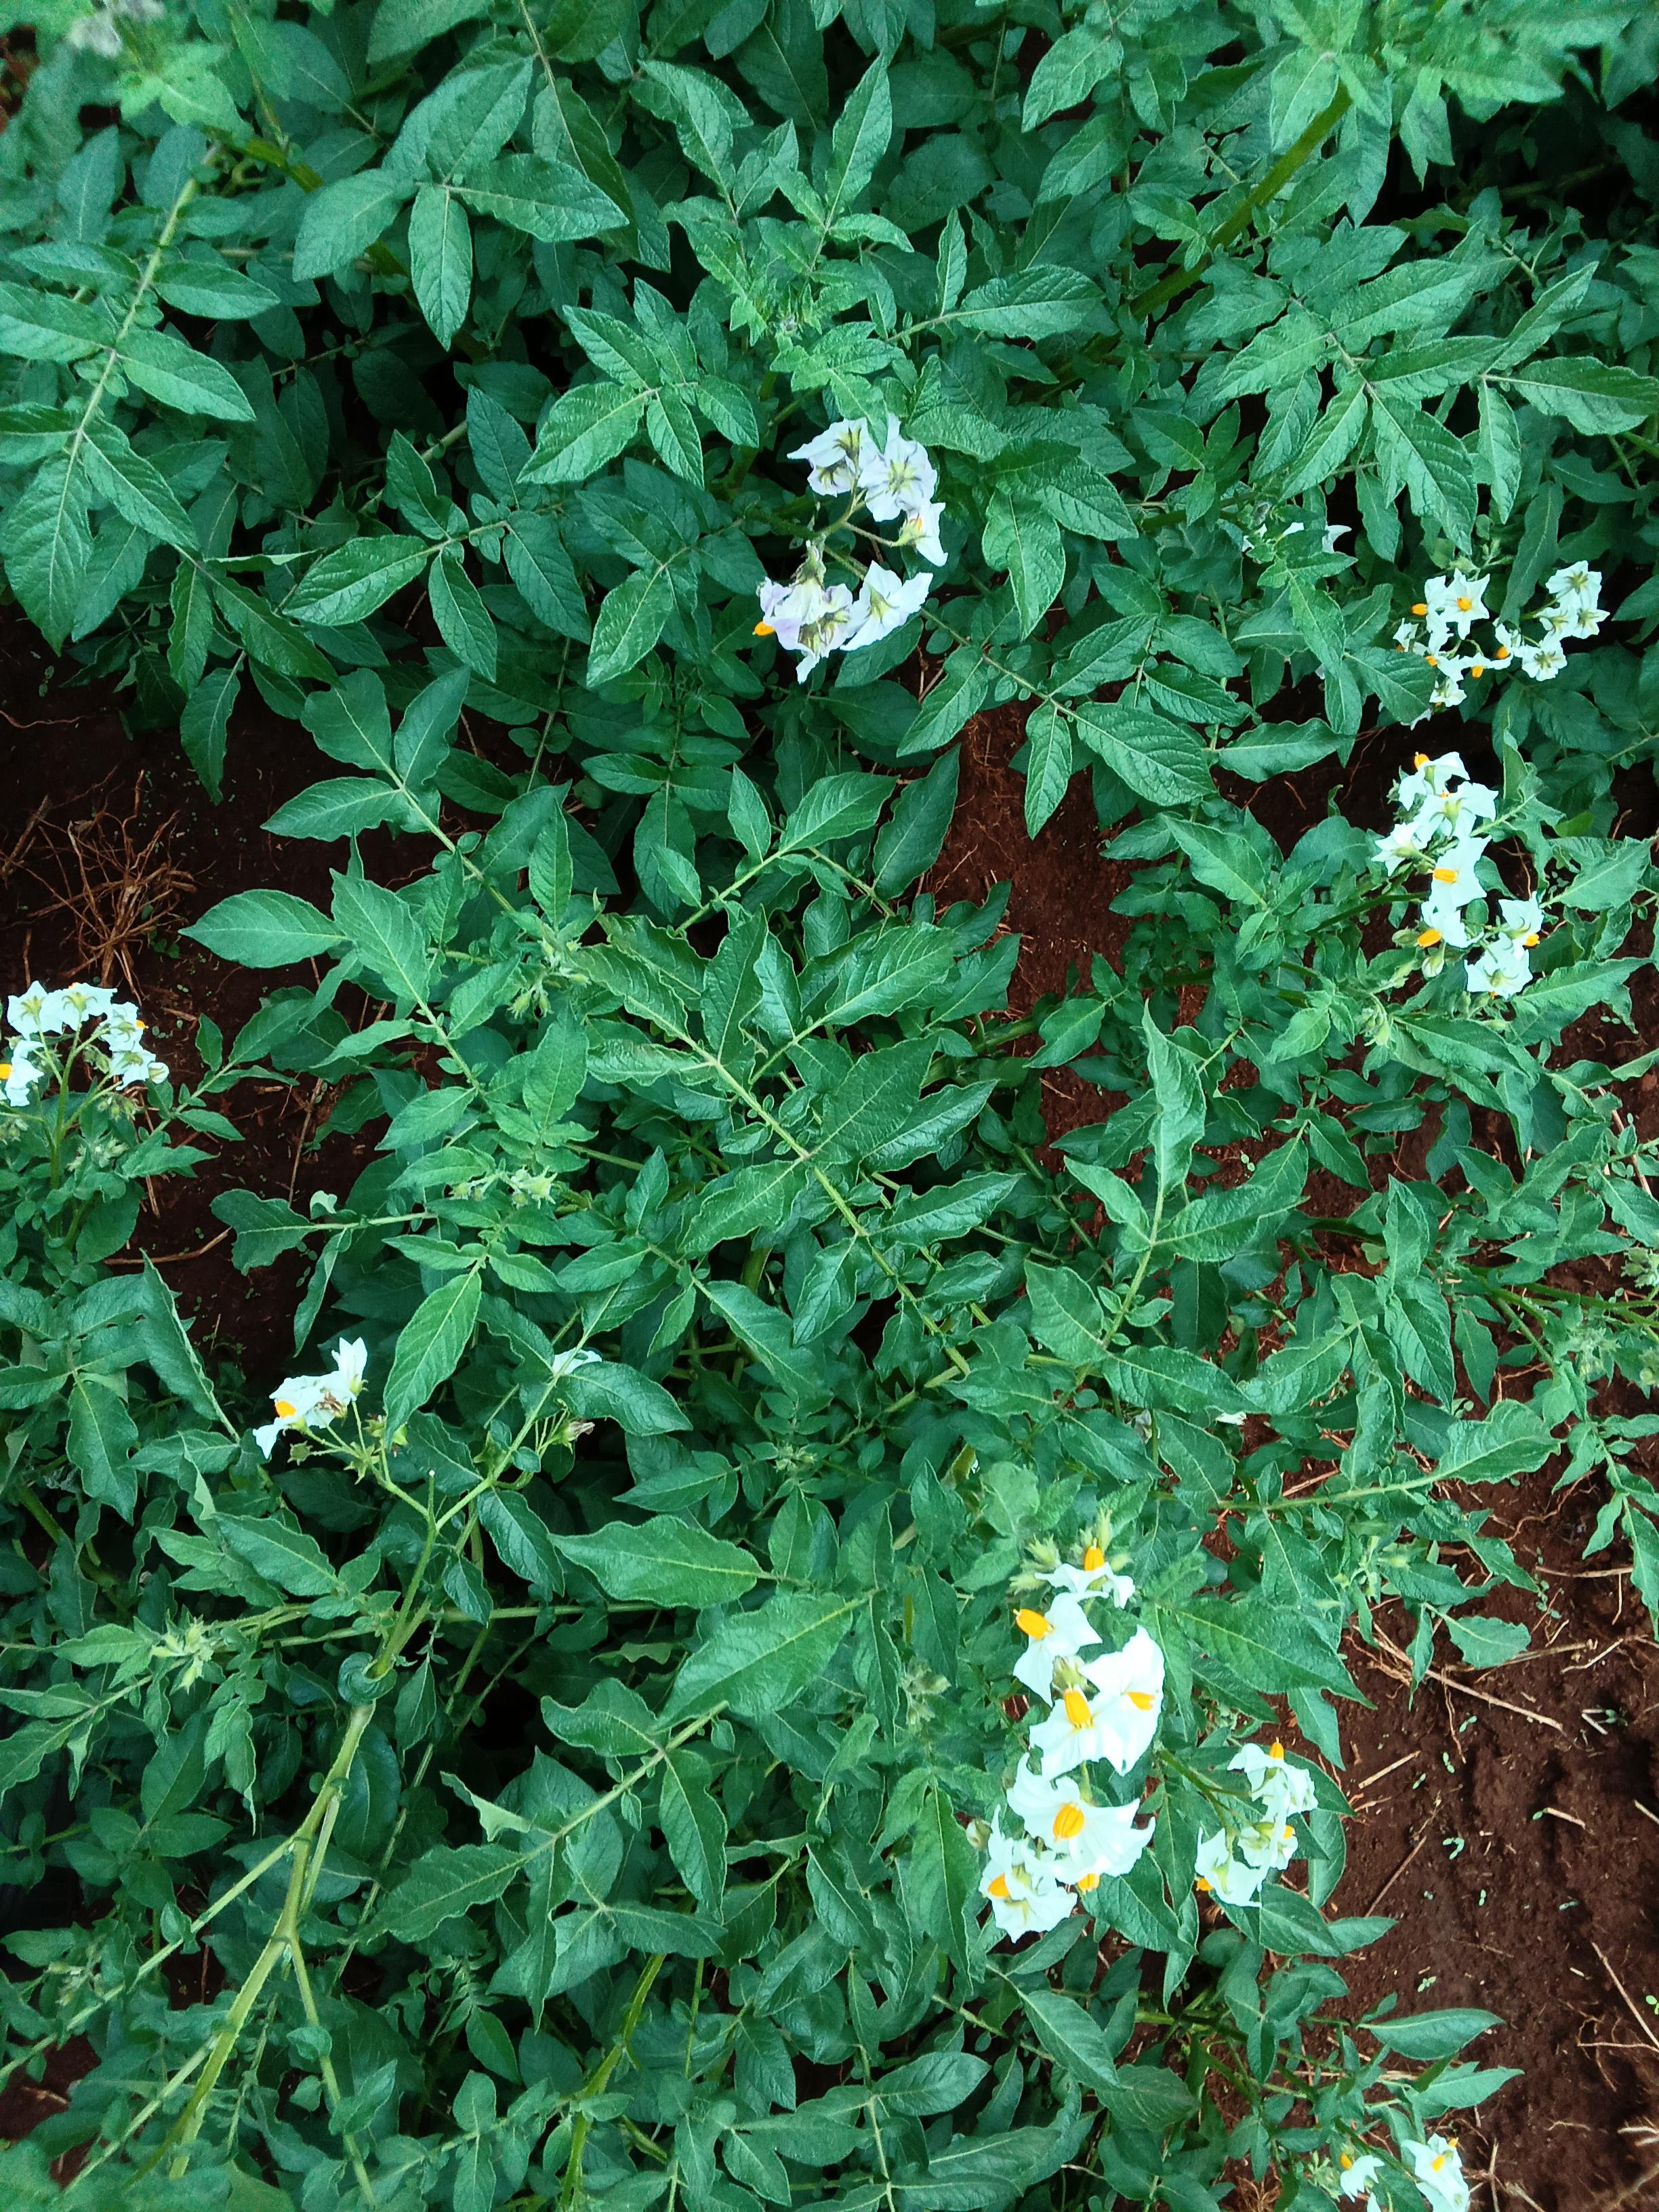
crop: potato
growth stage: flowering
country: Kenya
